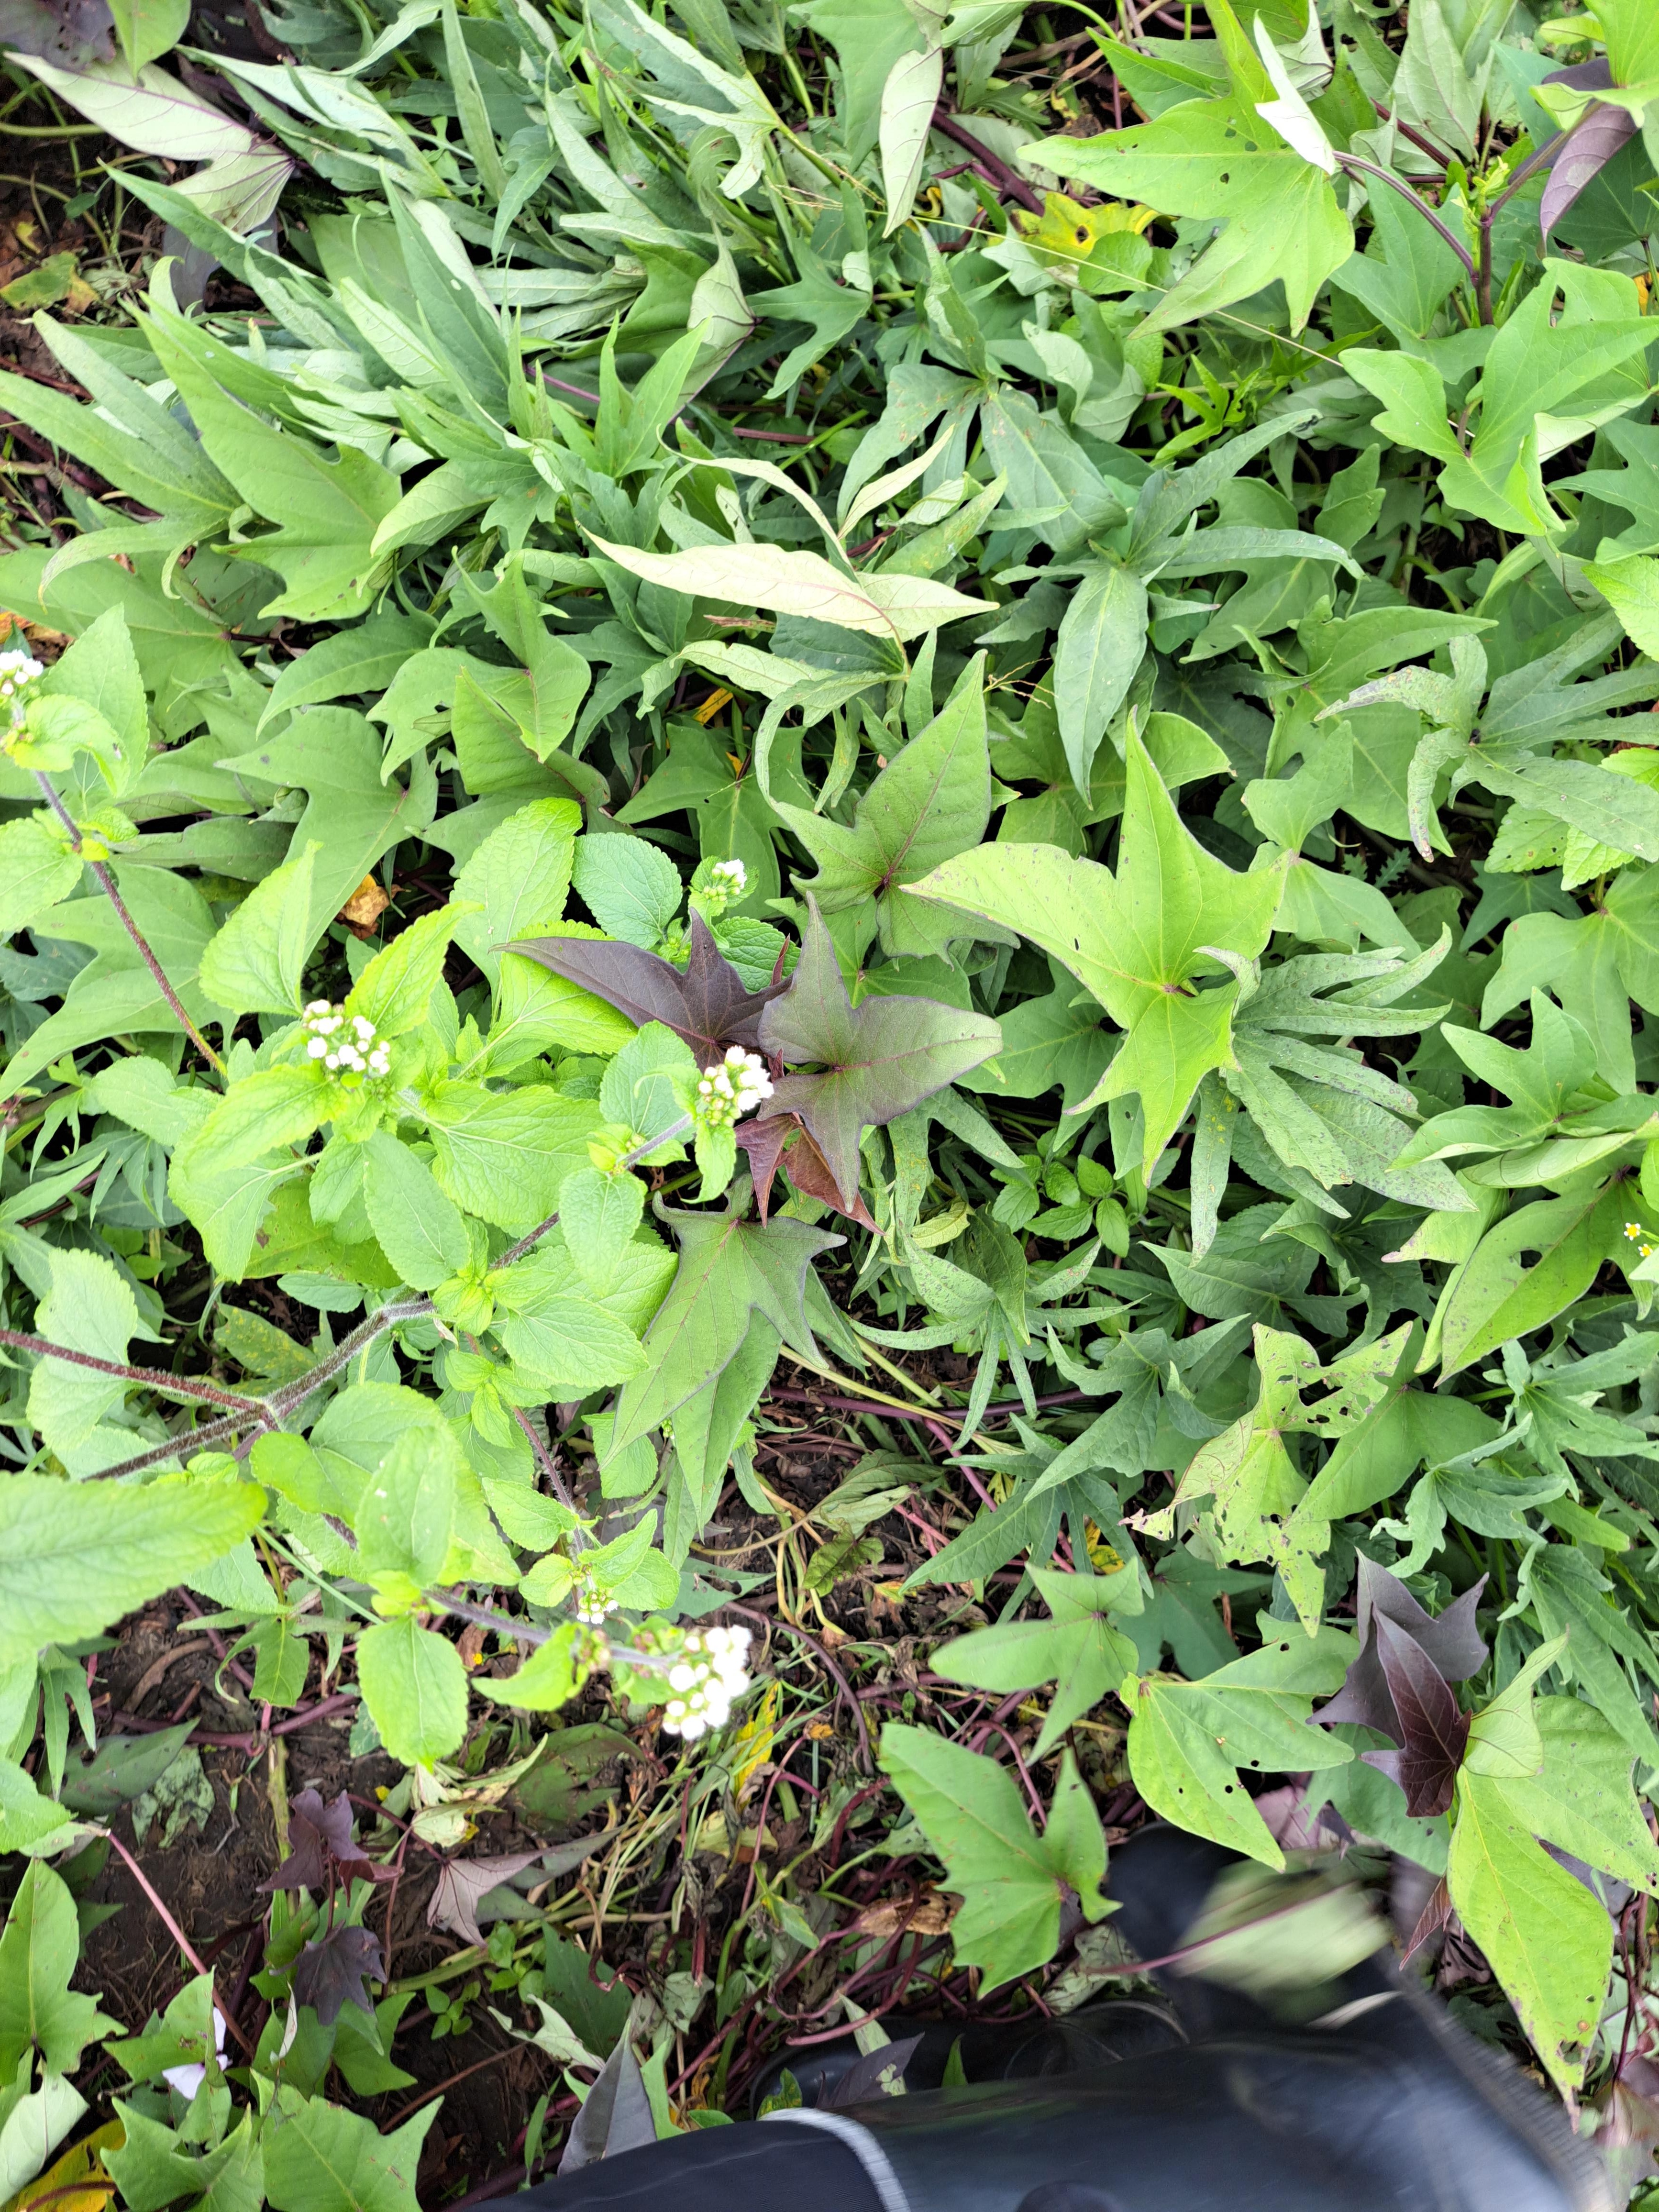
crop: sweet potato
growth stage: flowering
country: Tanzania
